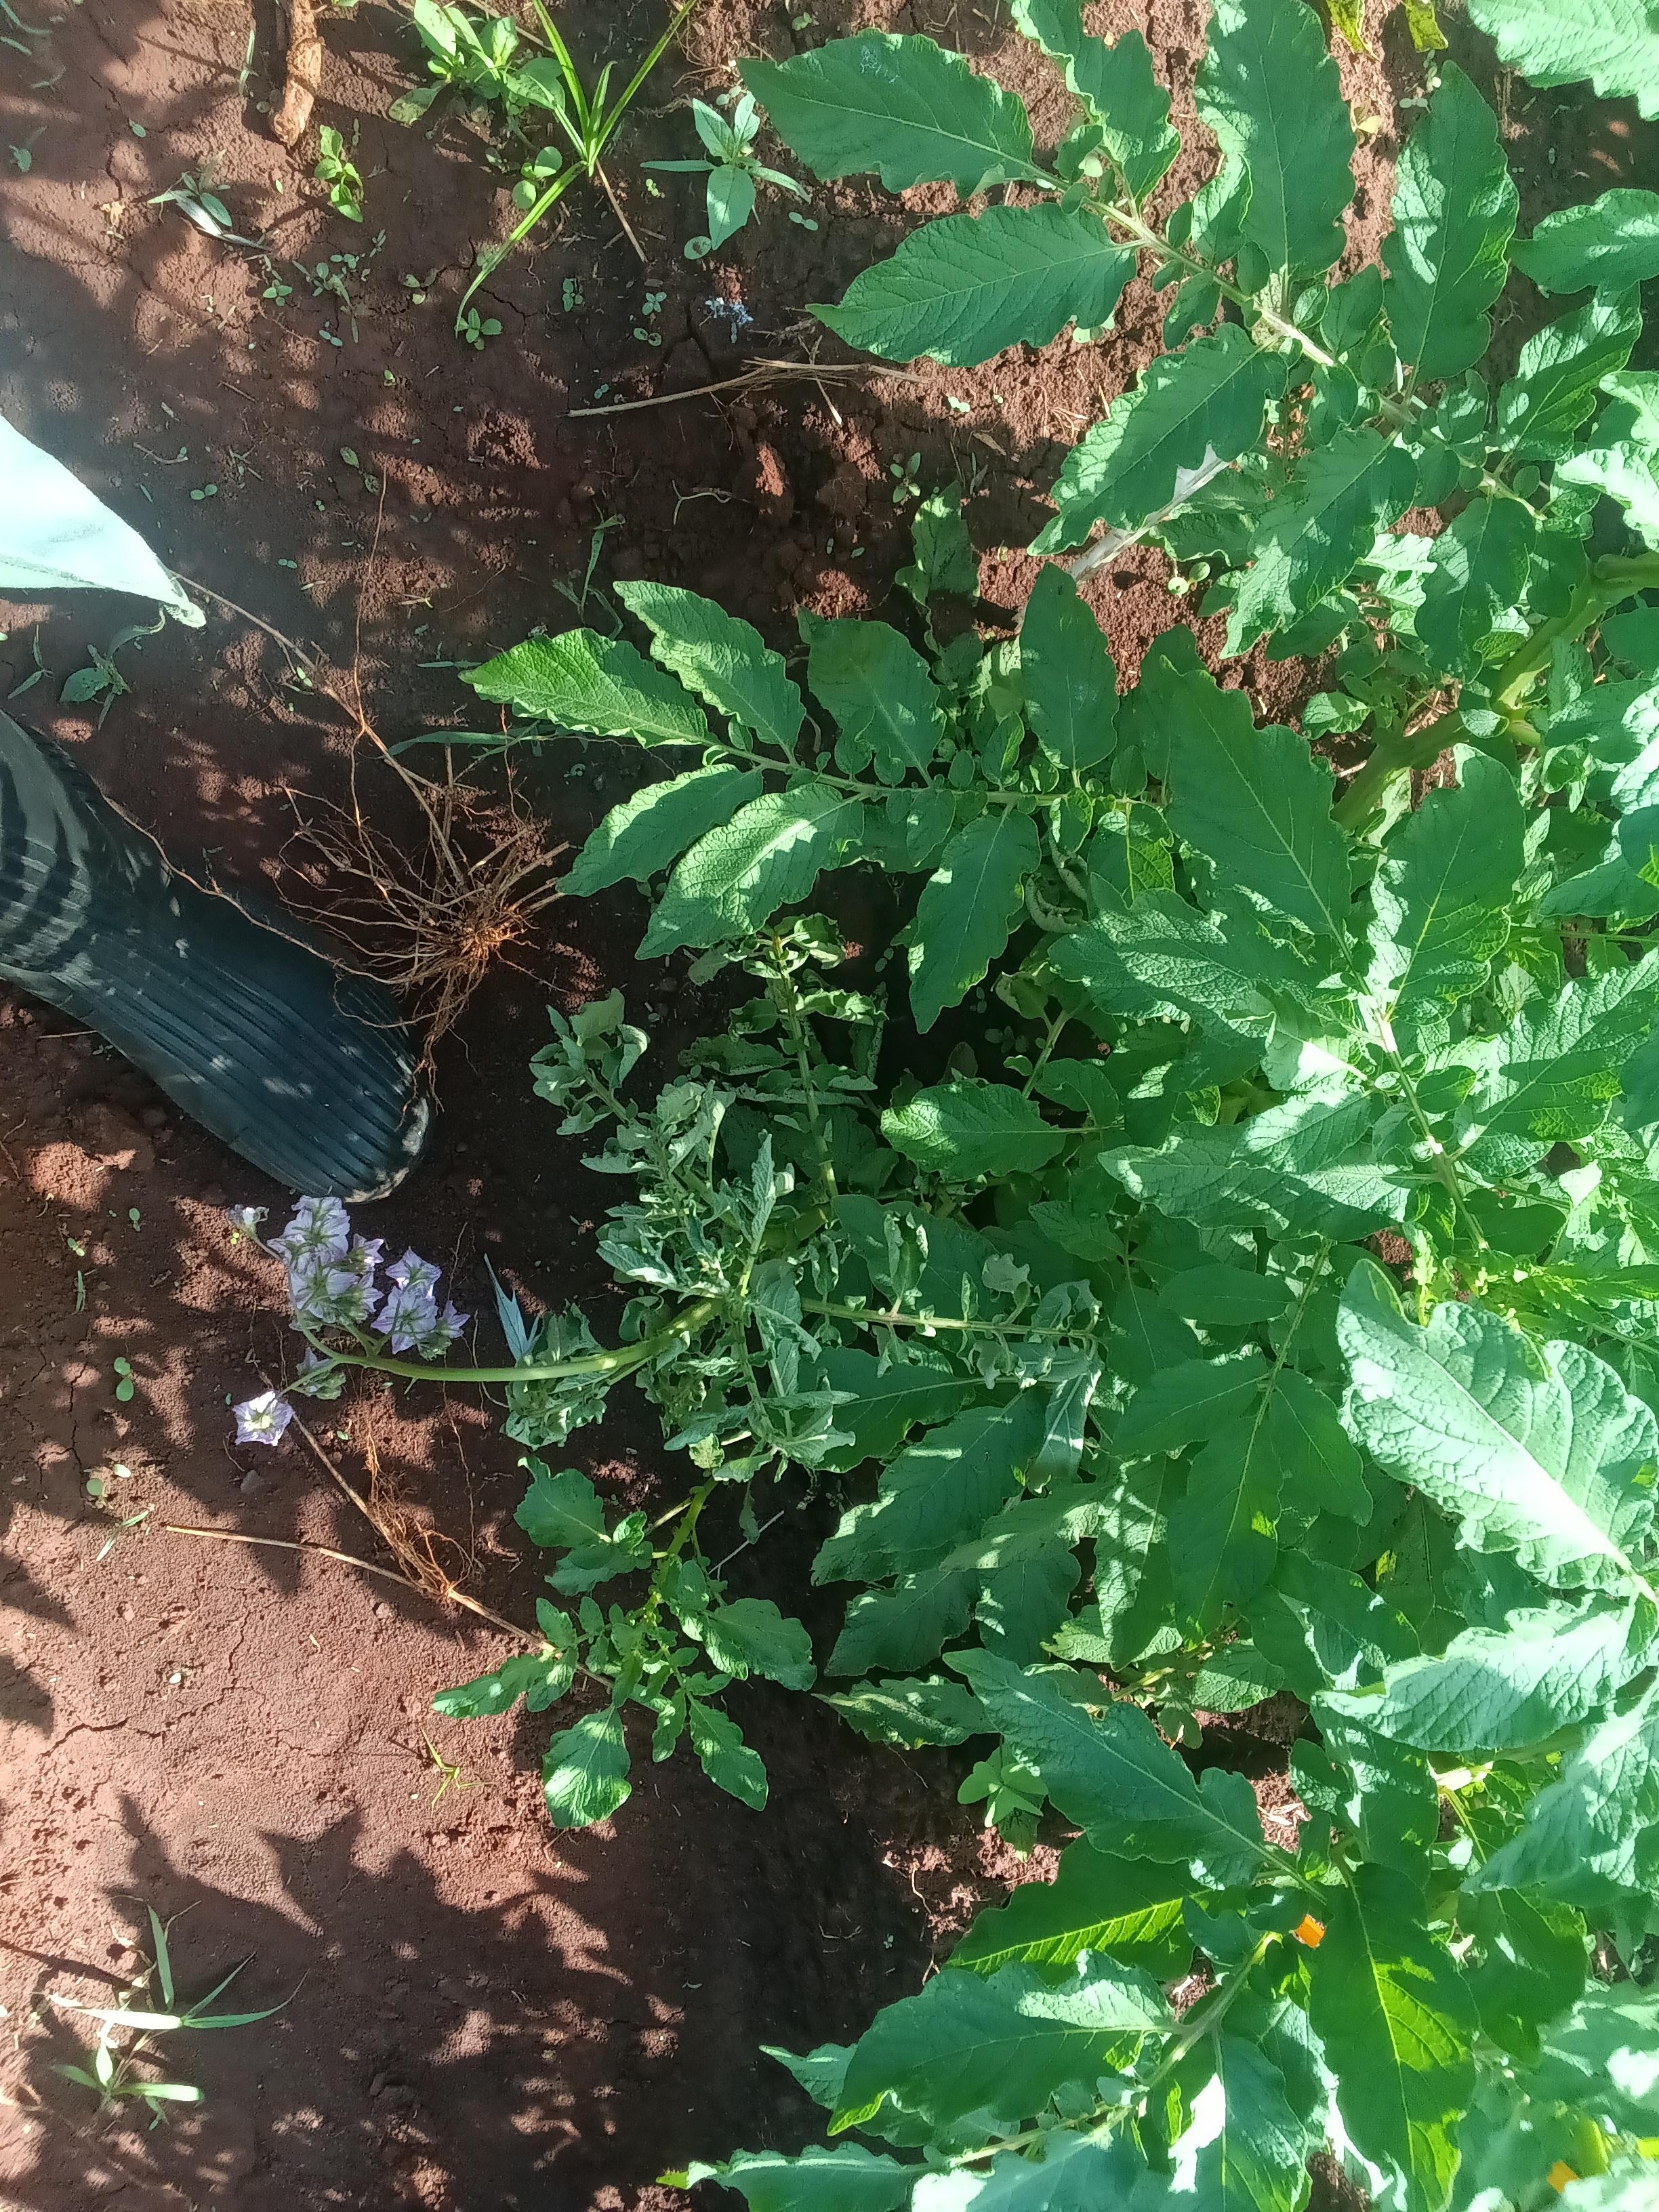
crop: potato
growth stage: flowering
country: Kenya
